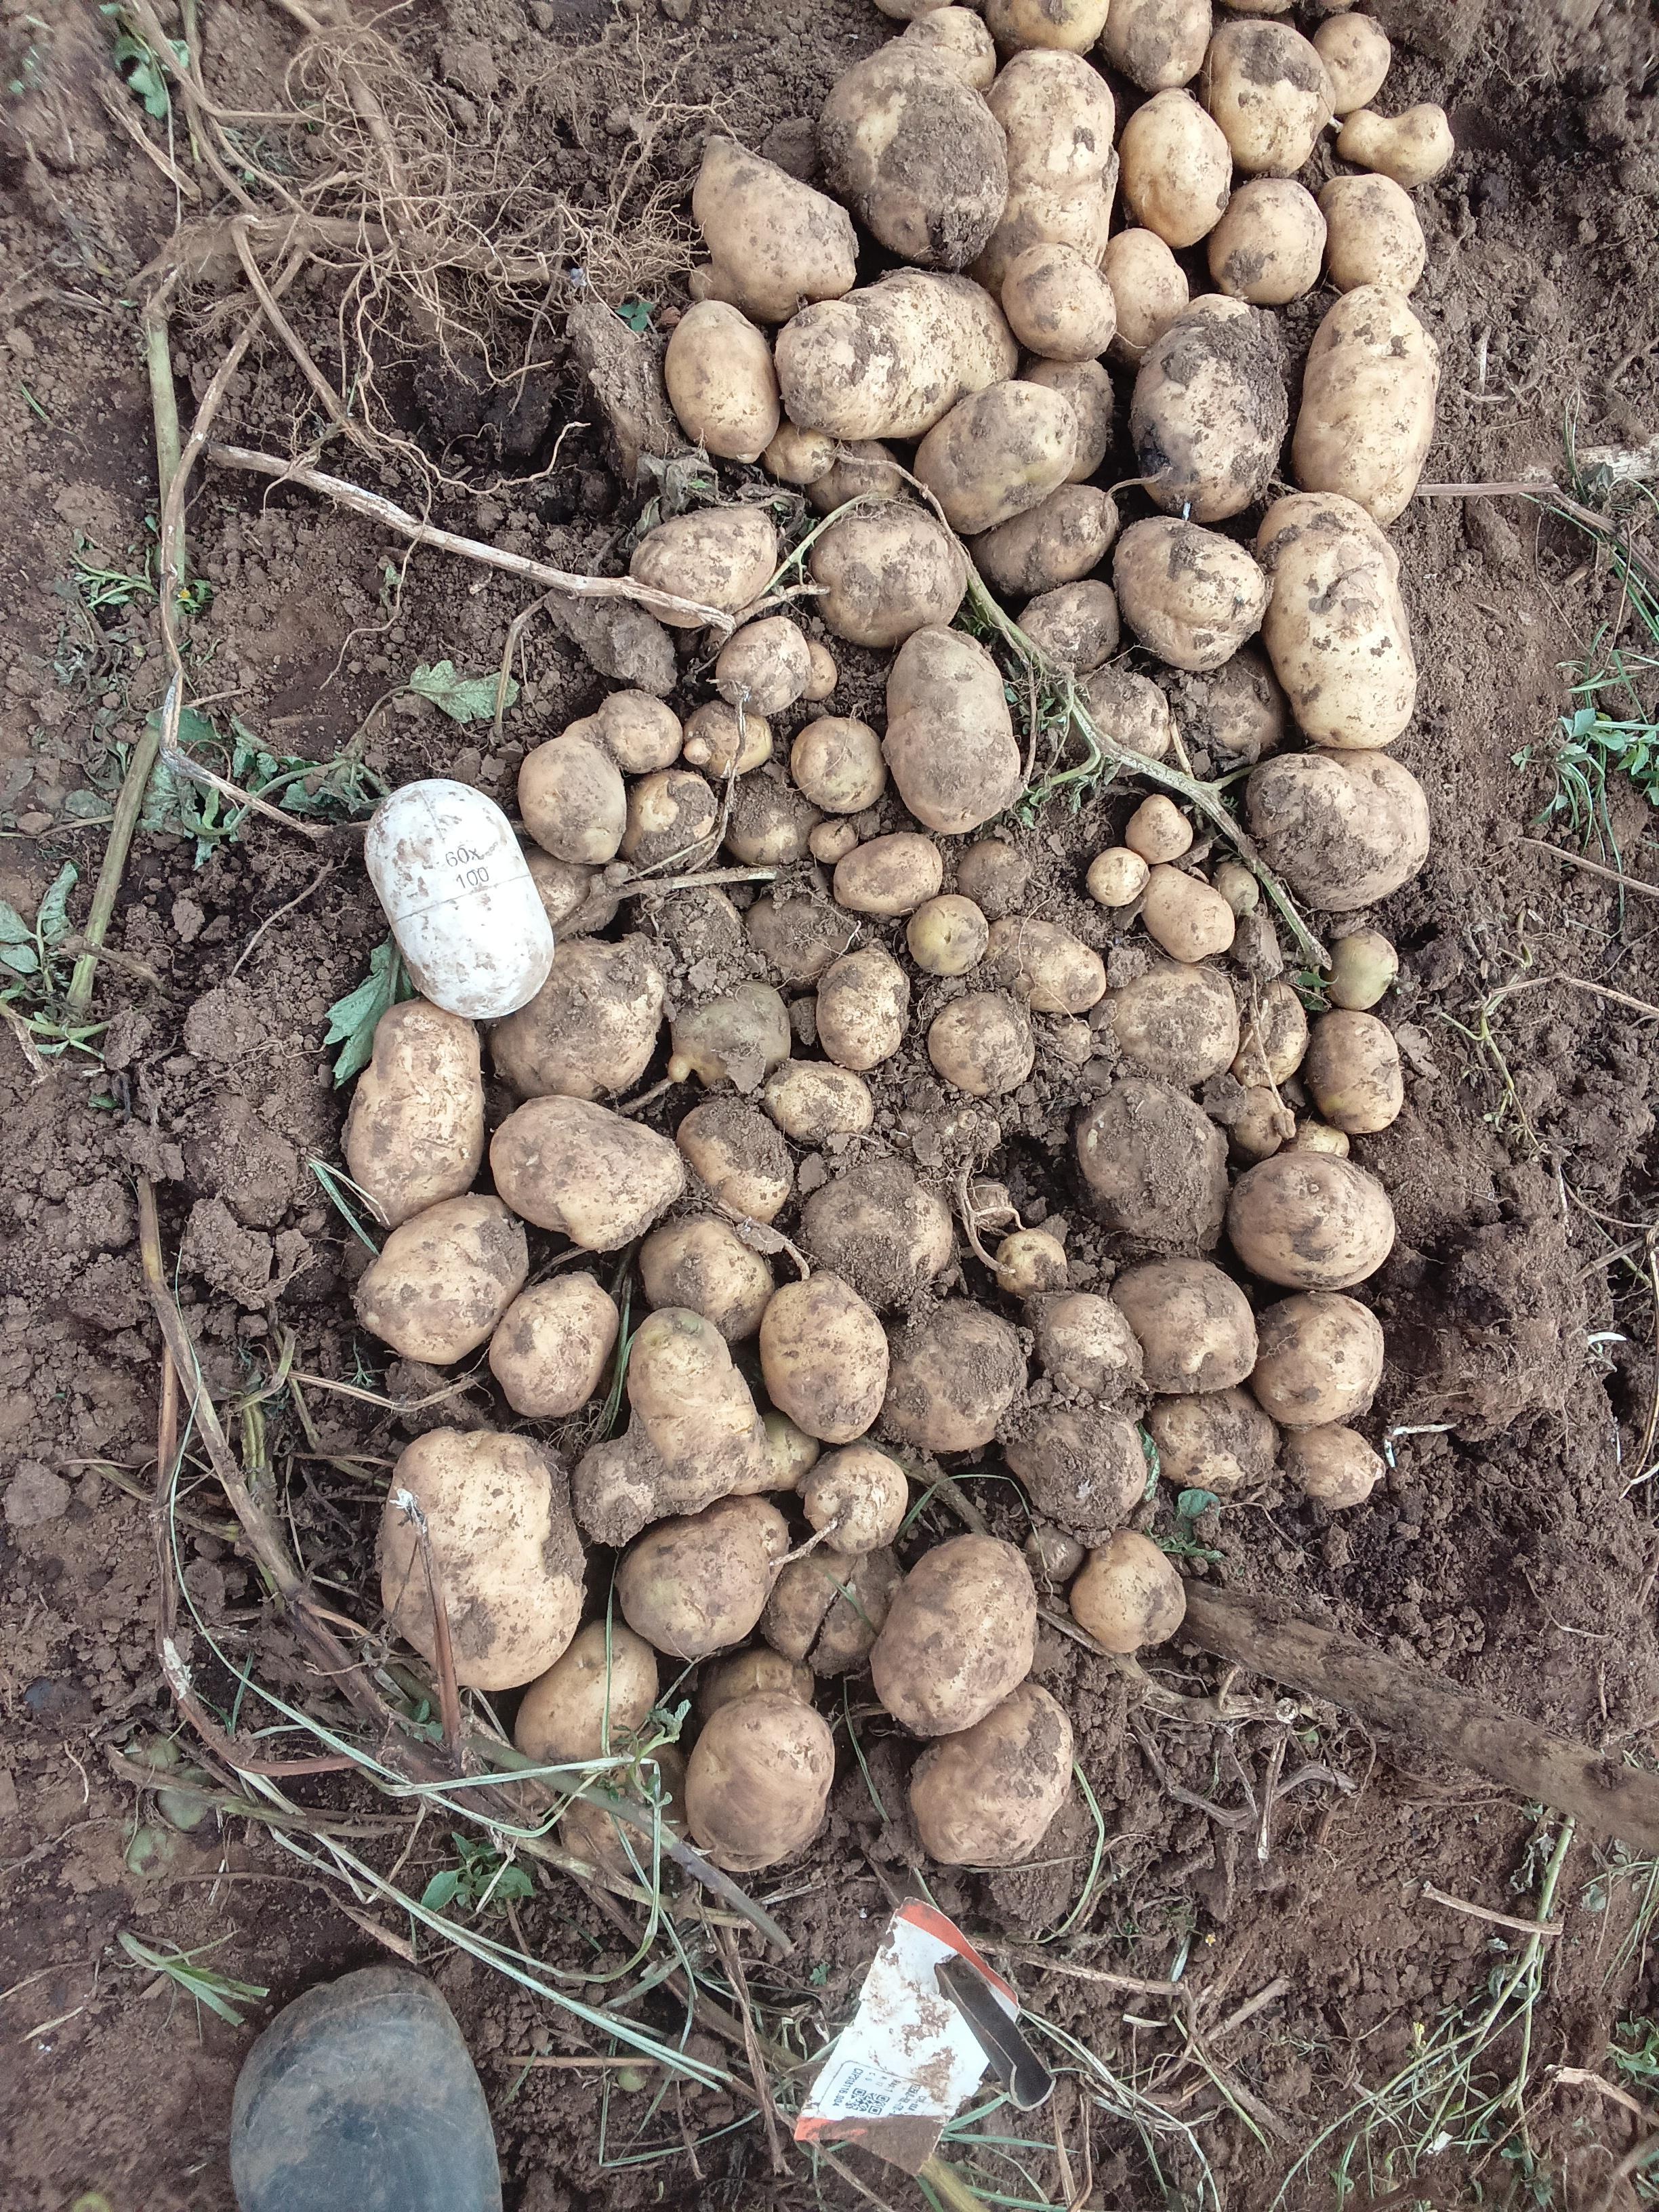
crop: potato
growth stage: harvest
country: Kenya
